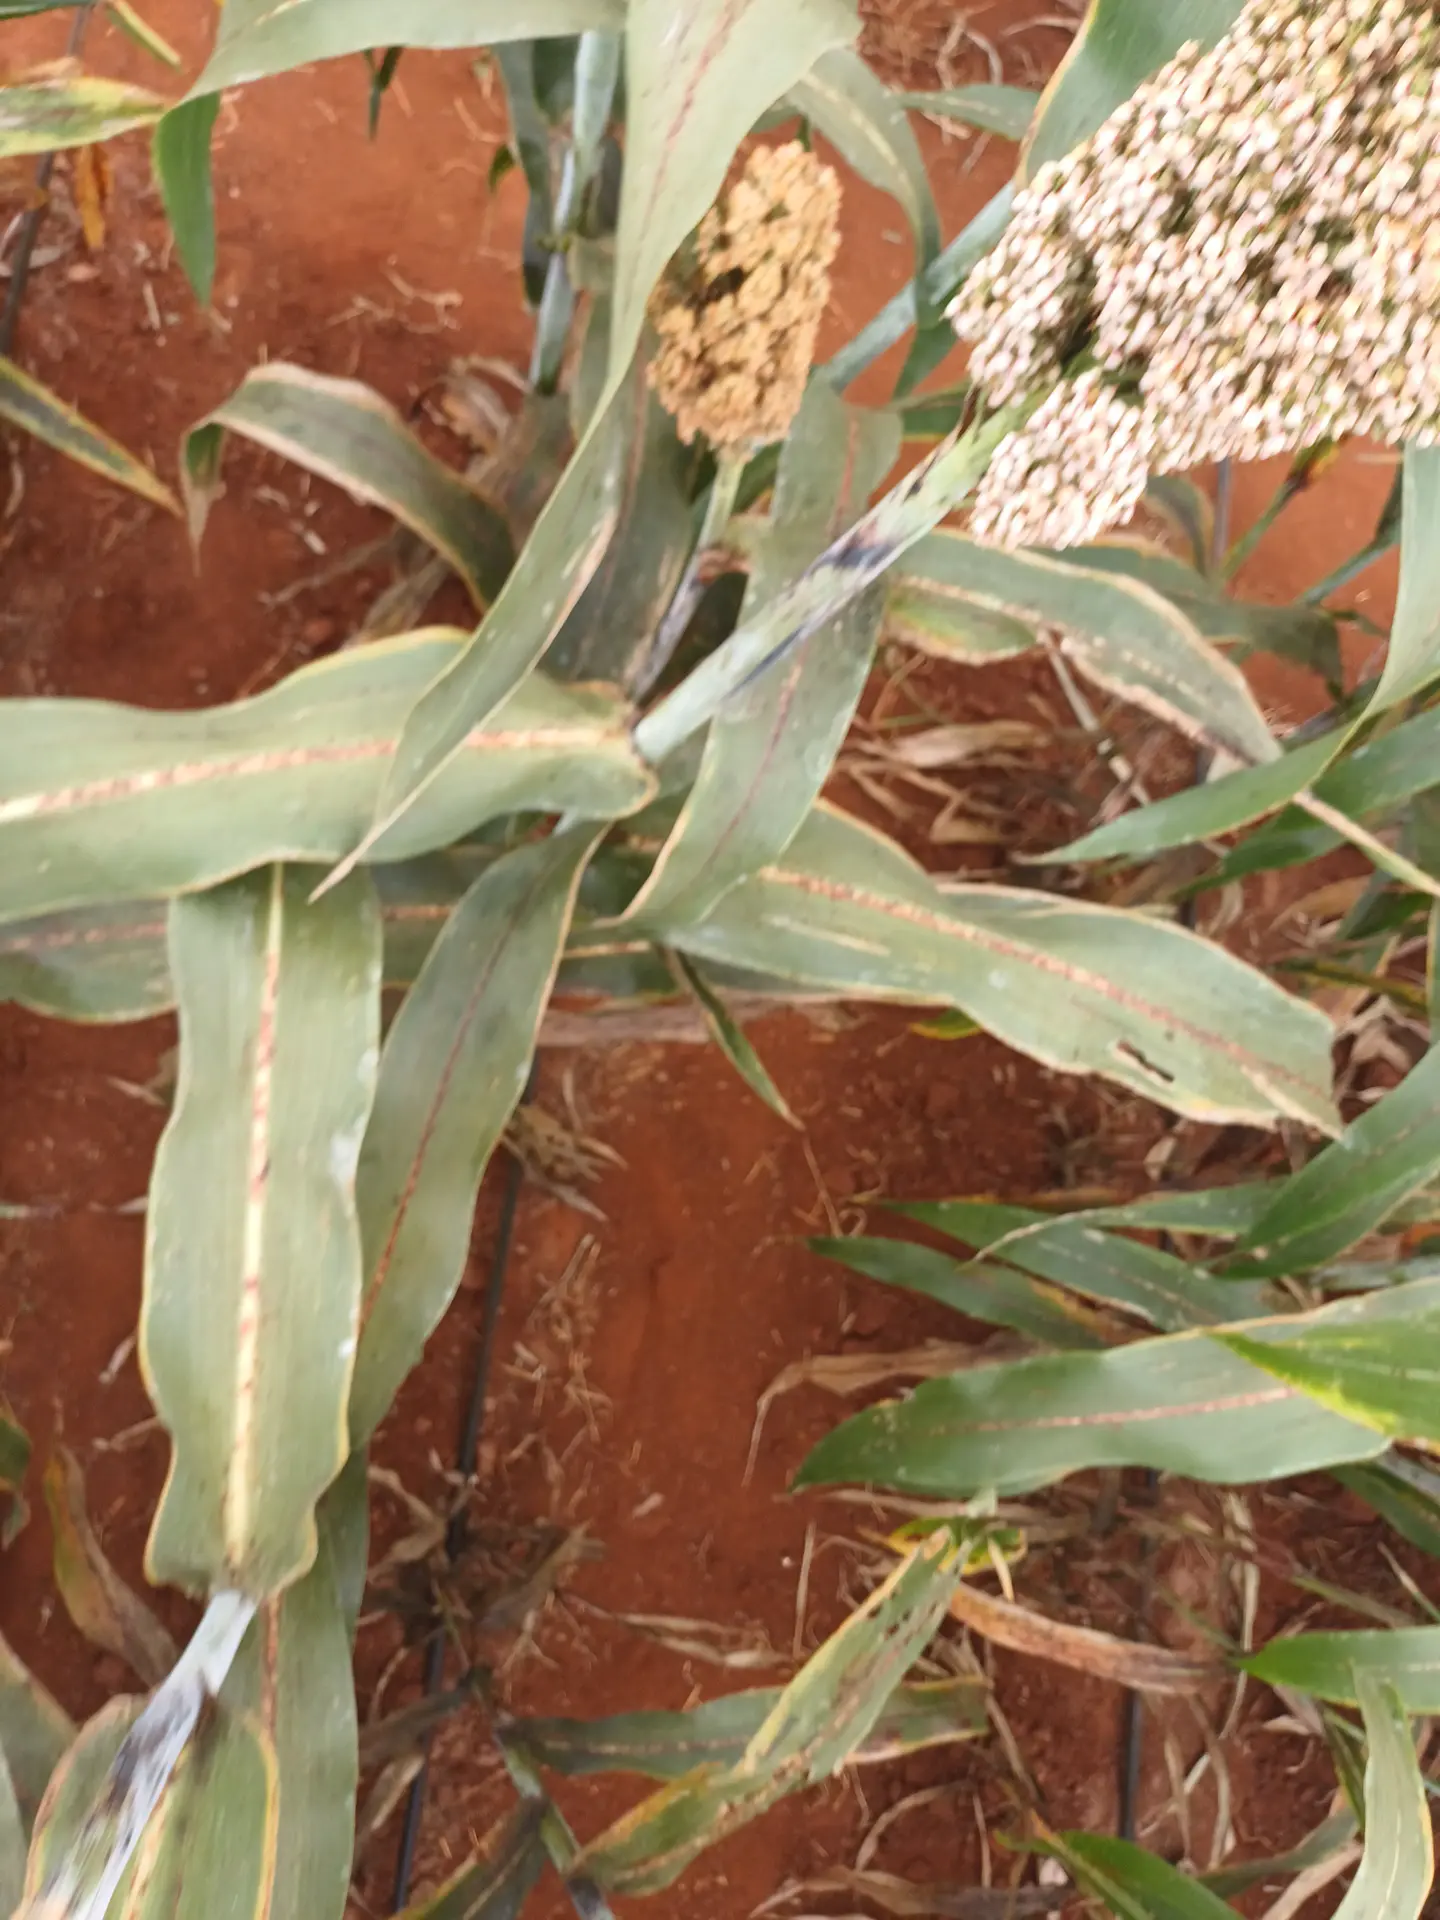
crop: sorghum
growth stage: filling grain
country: Kenya
